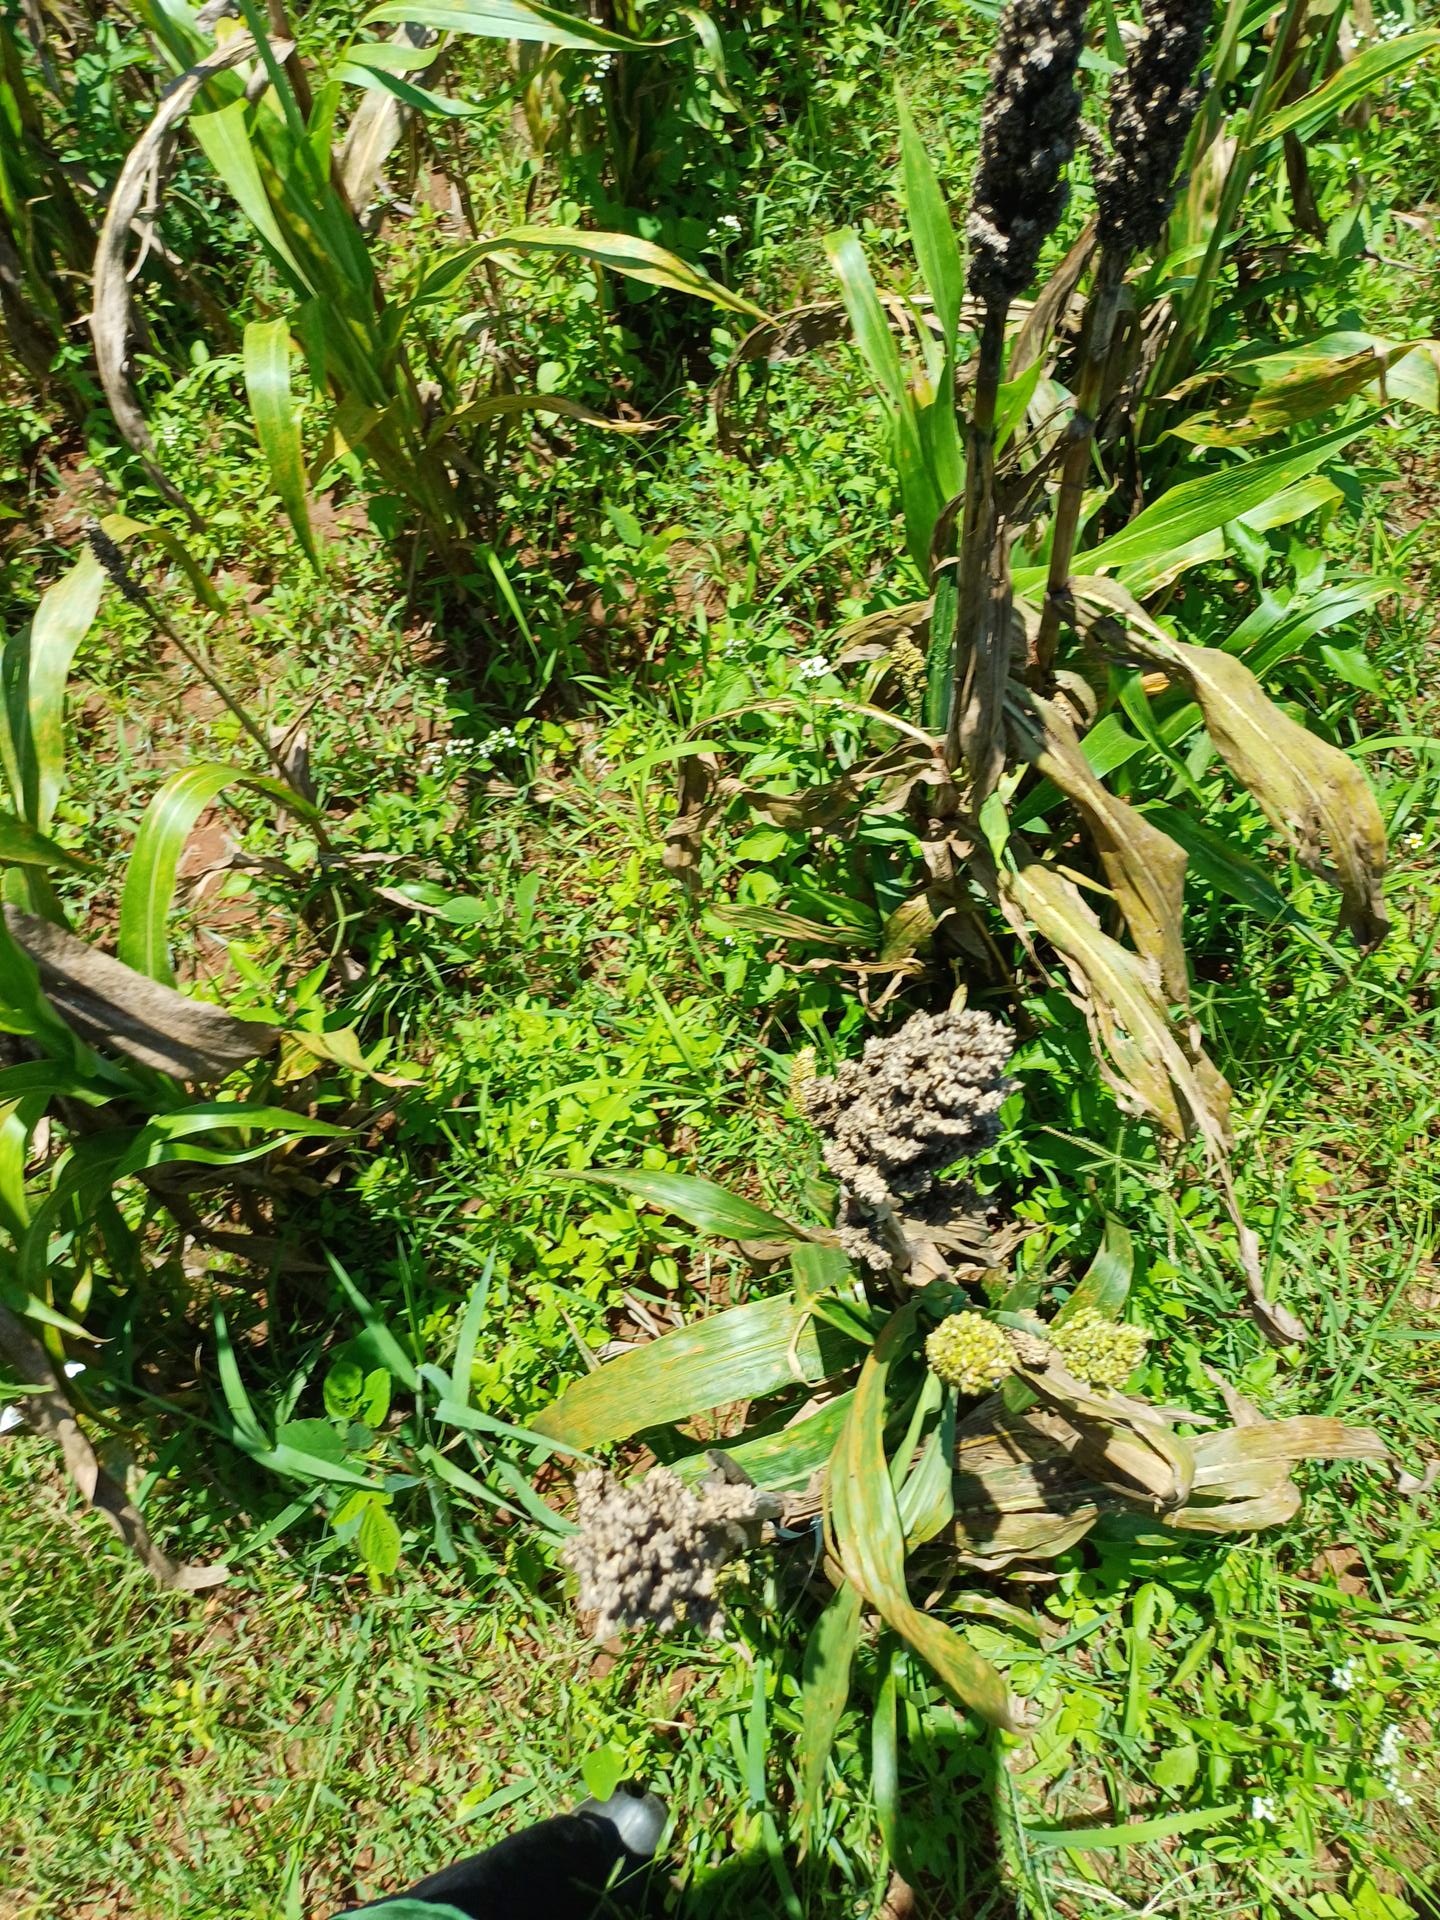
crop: sorghum
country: Kenya
